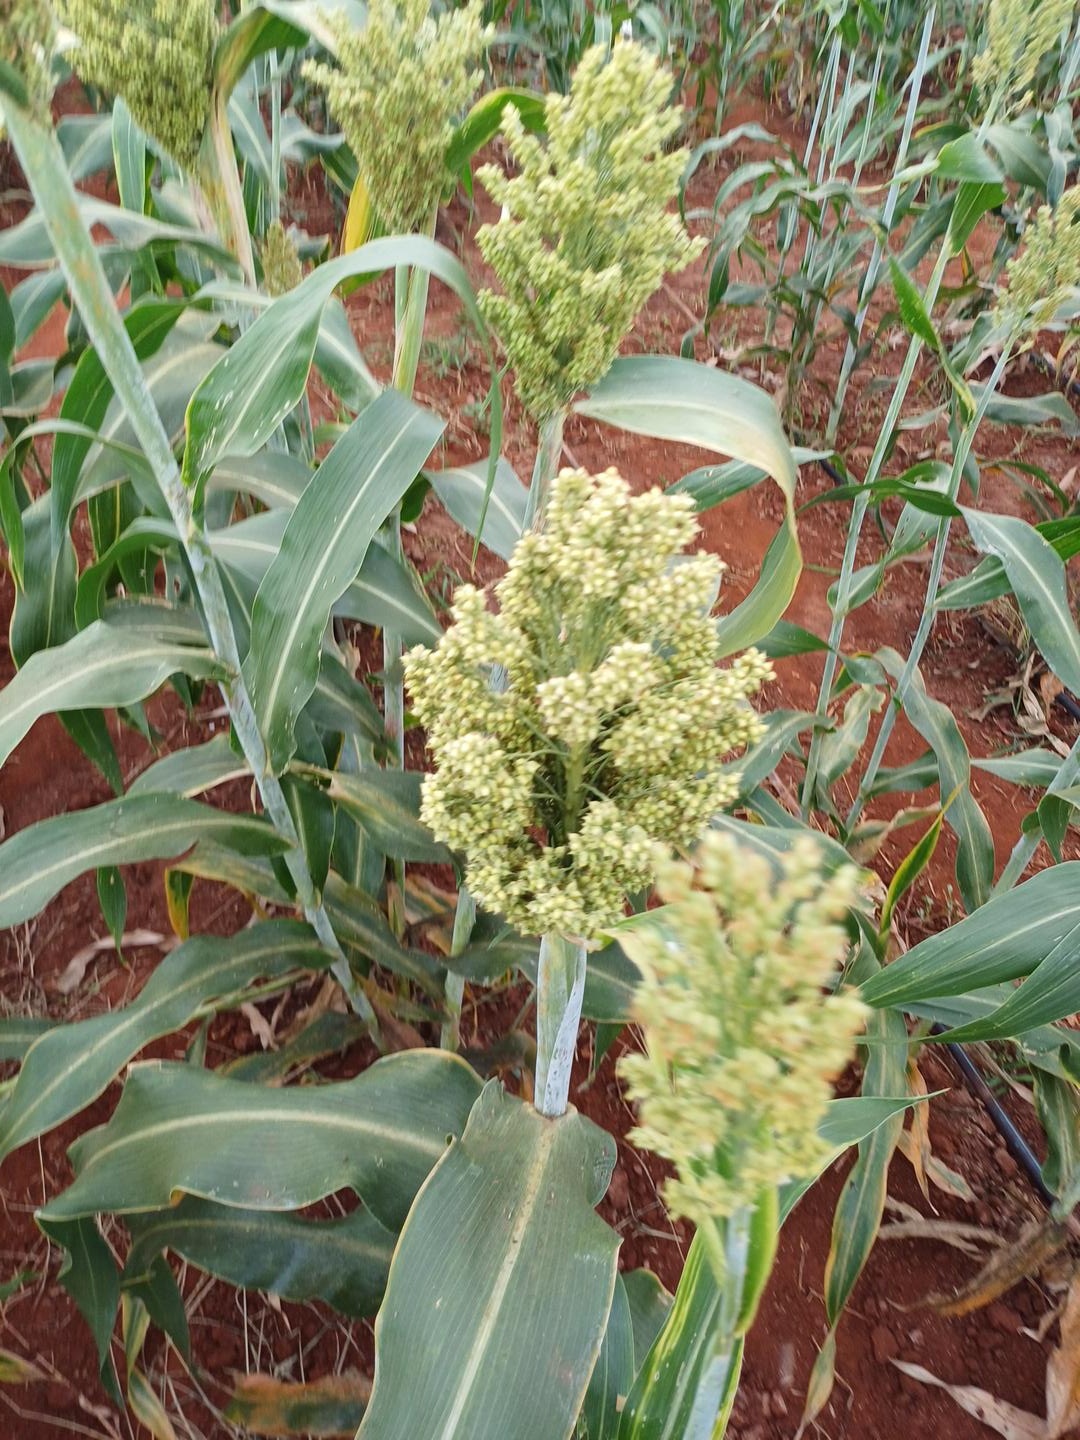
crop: sorghum
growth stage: filling grain
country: Kenya
